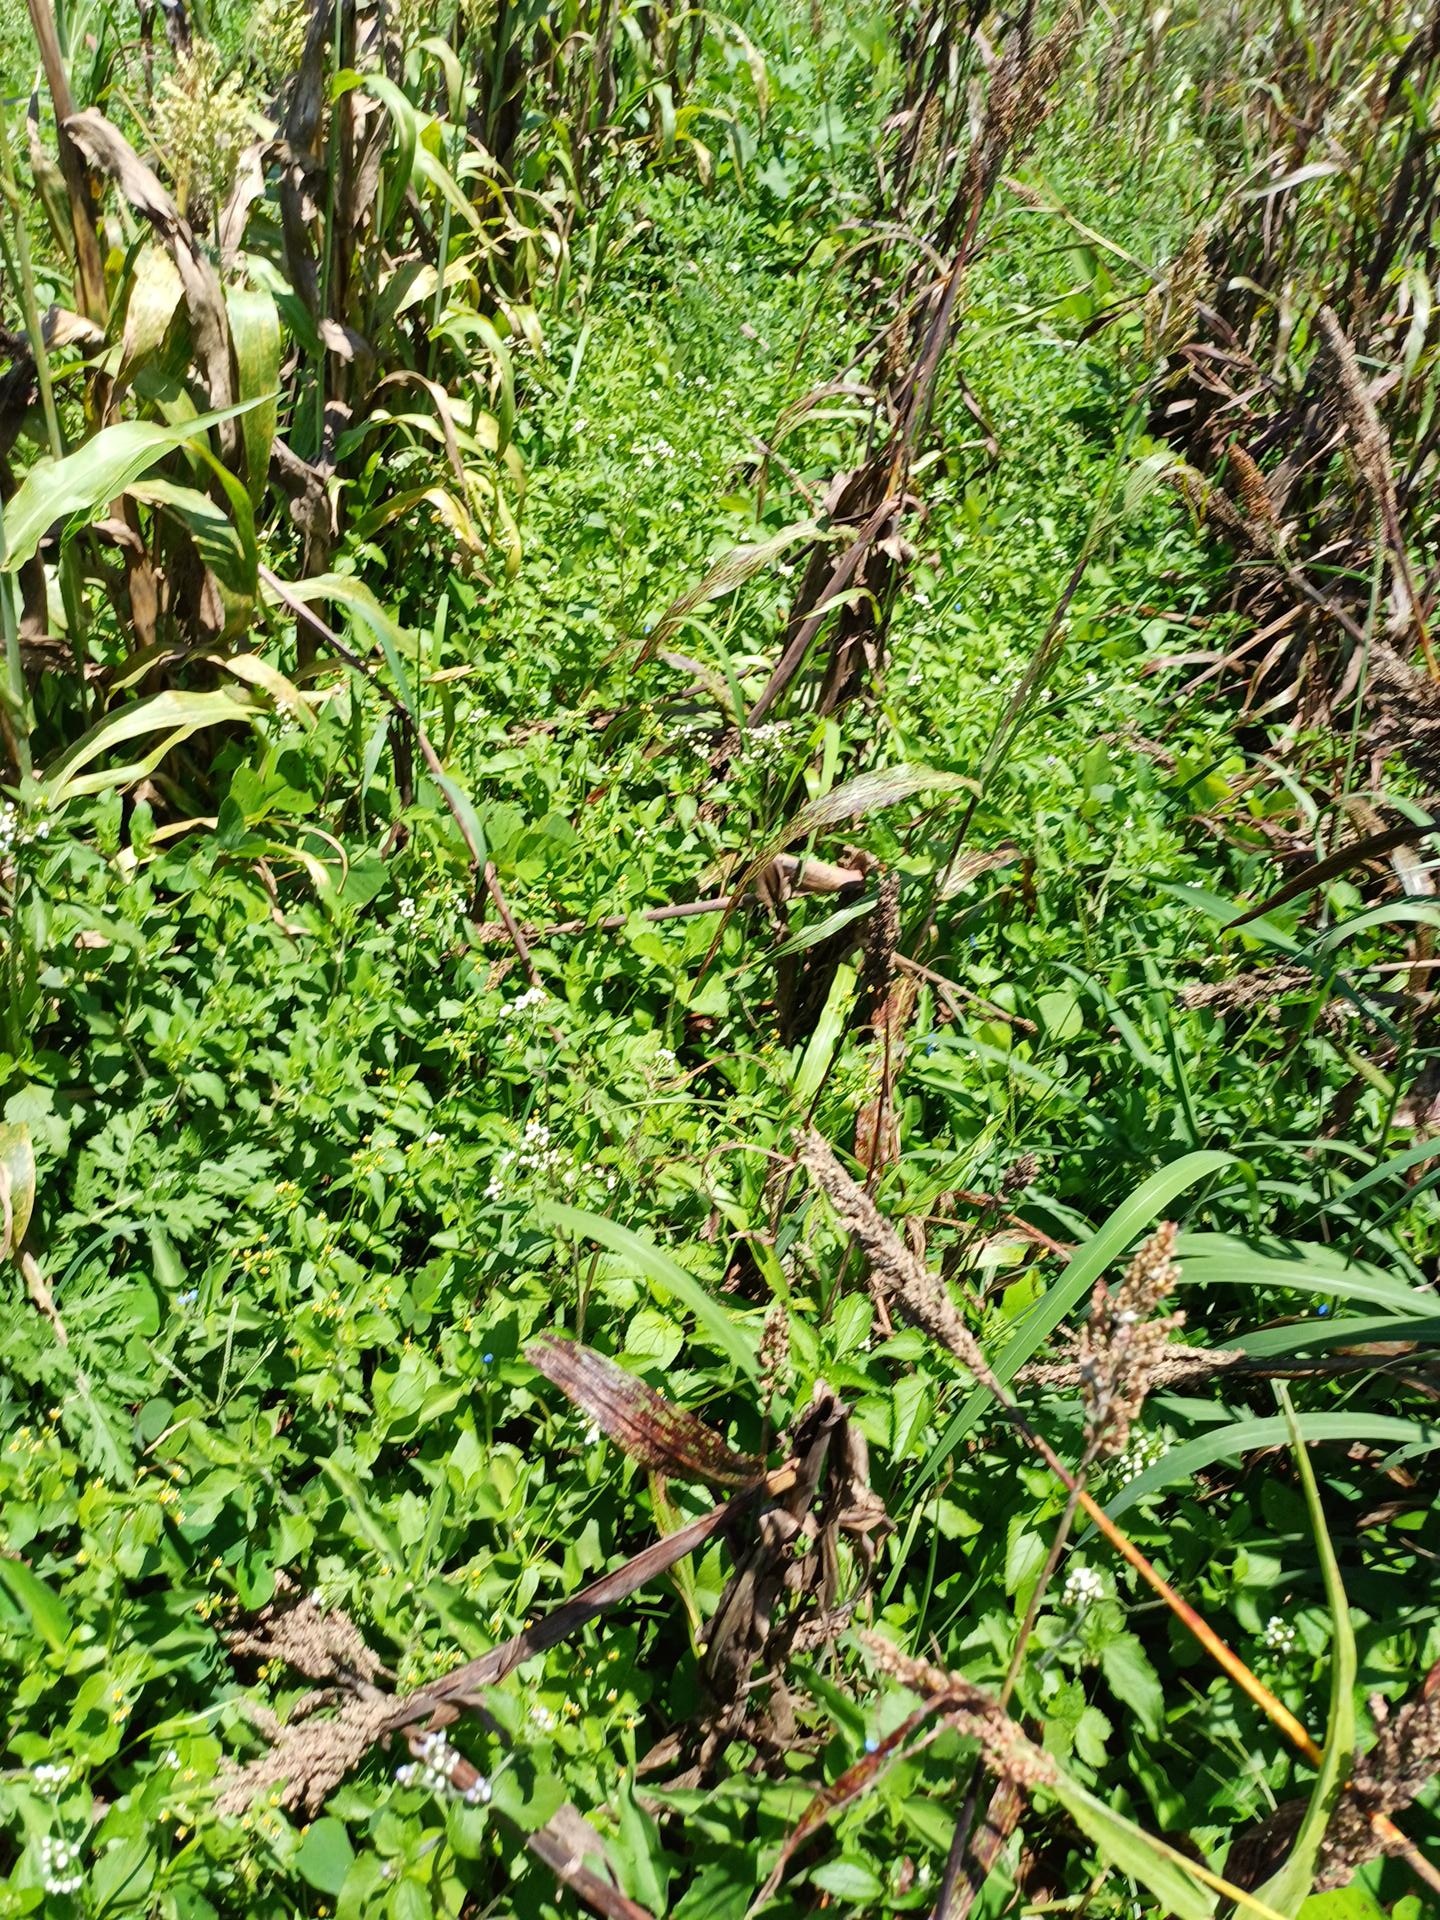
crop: sorghum
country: Kenya
